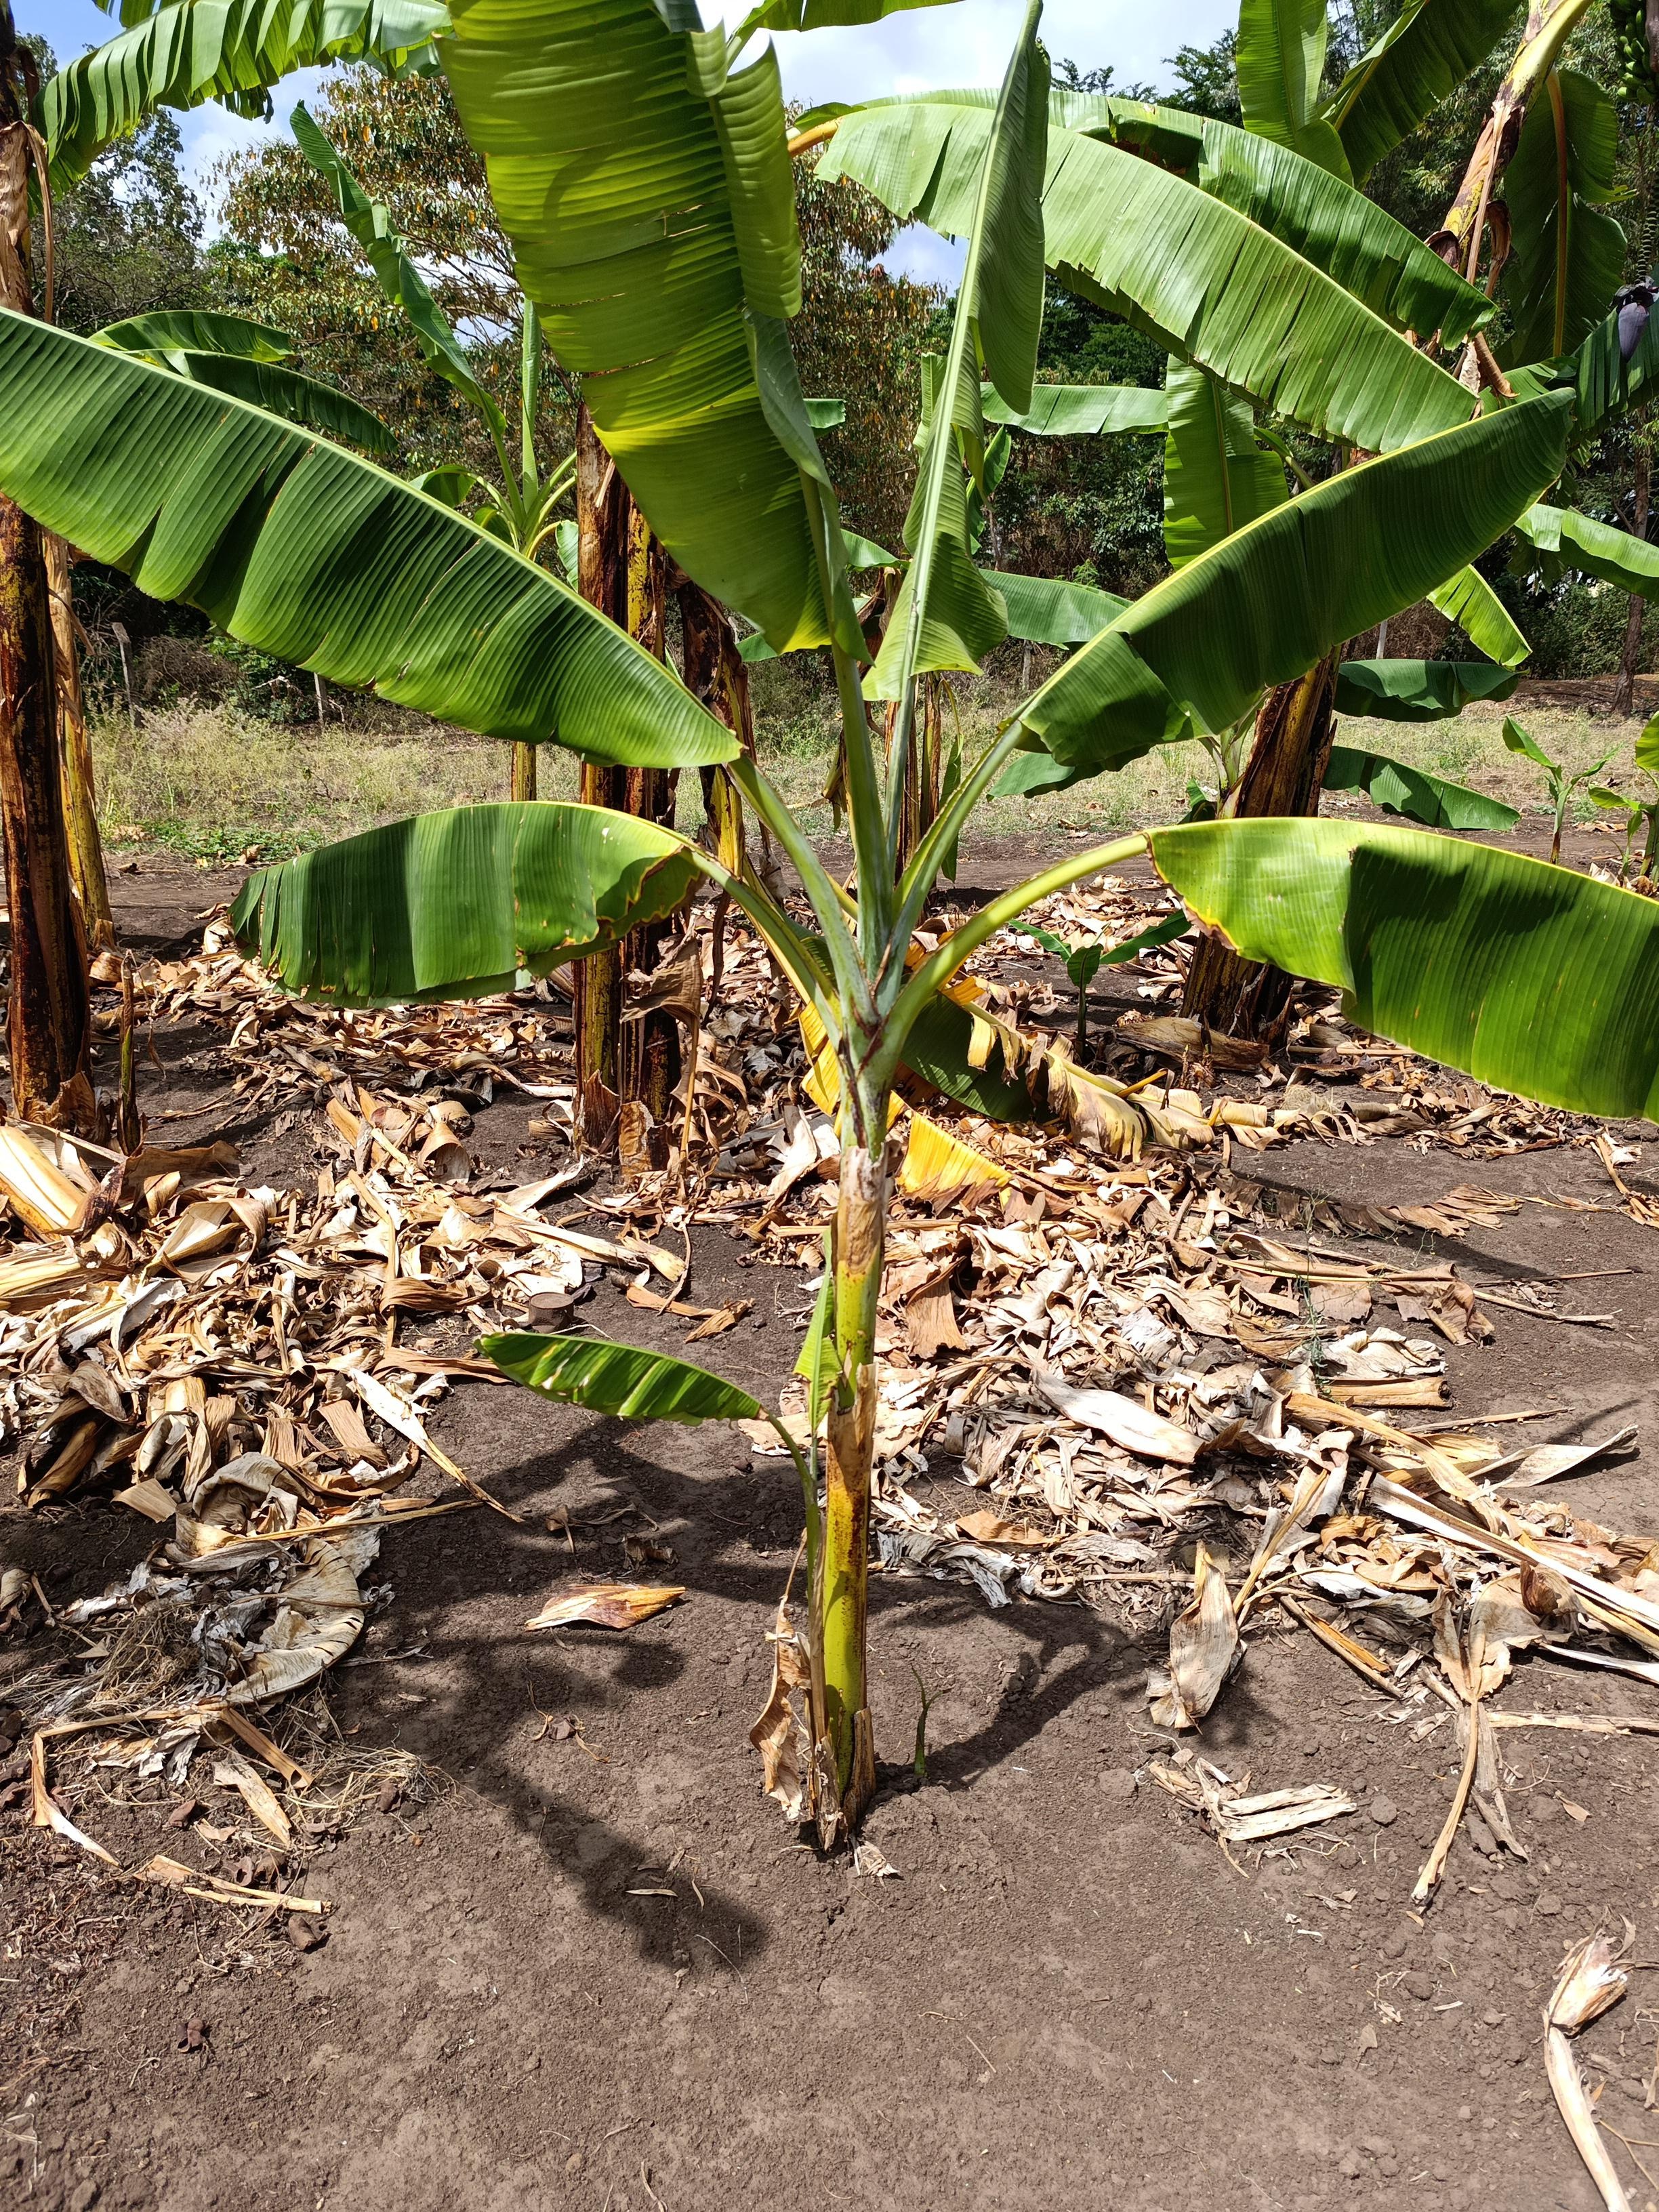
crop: banana
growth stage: vegetative
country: Tanzania
